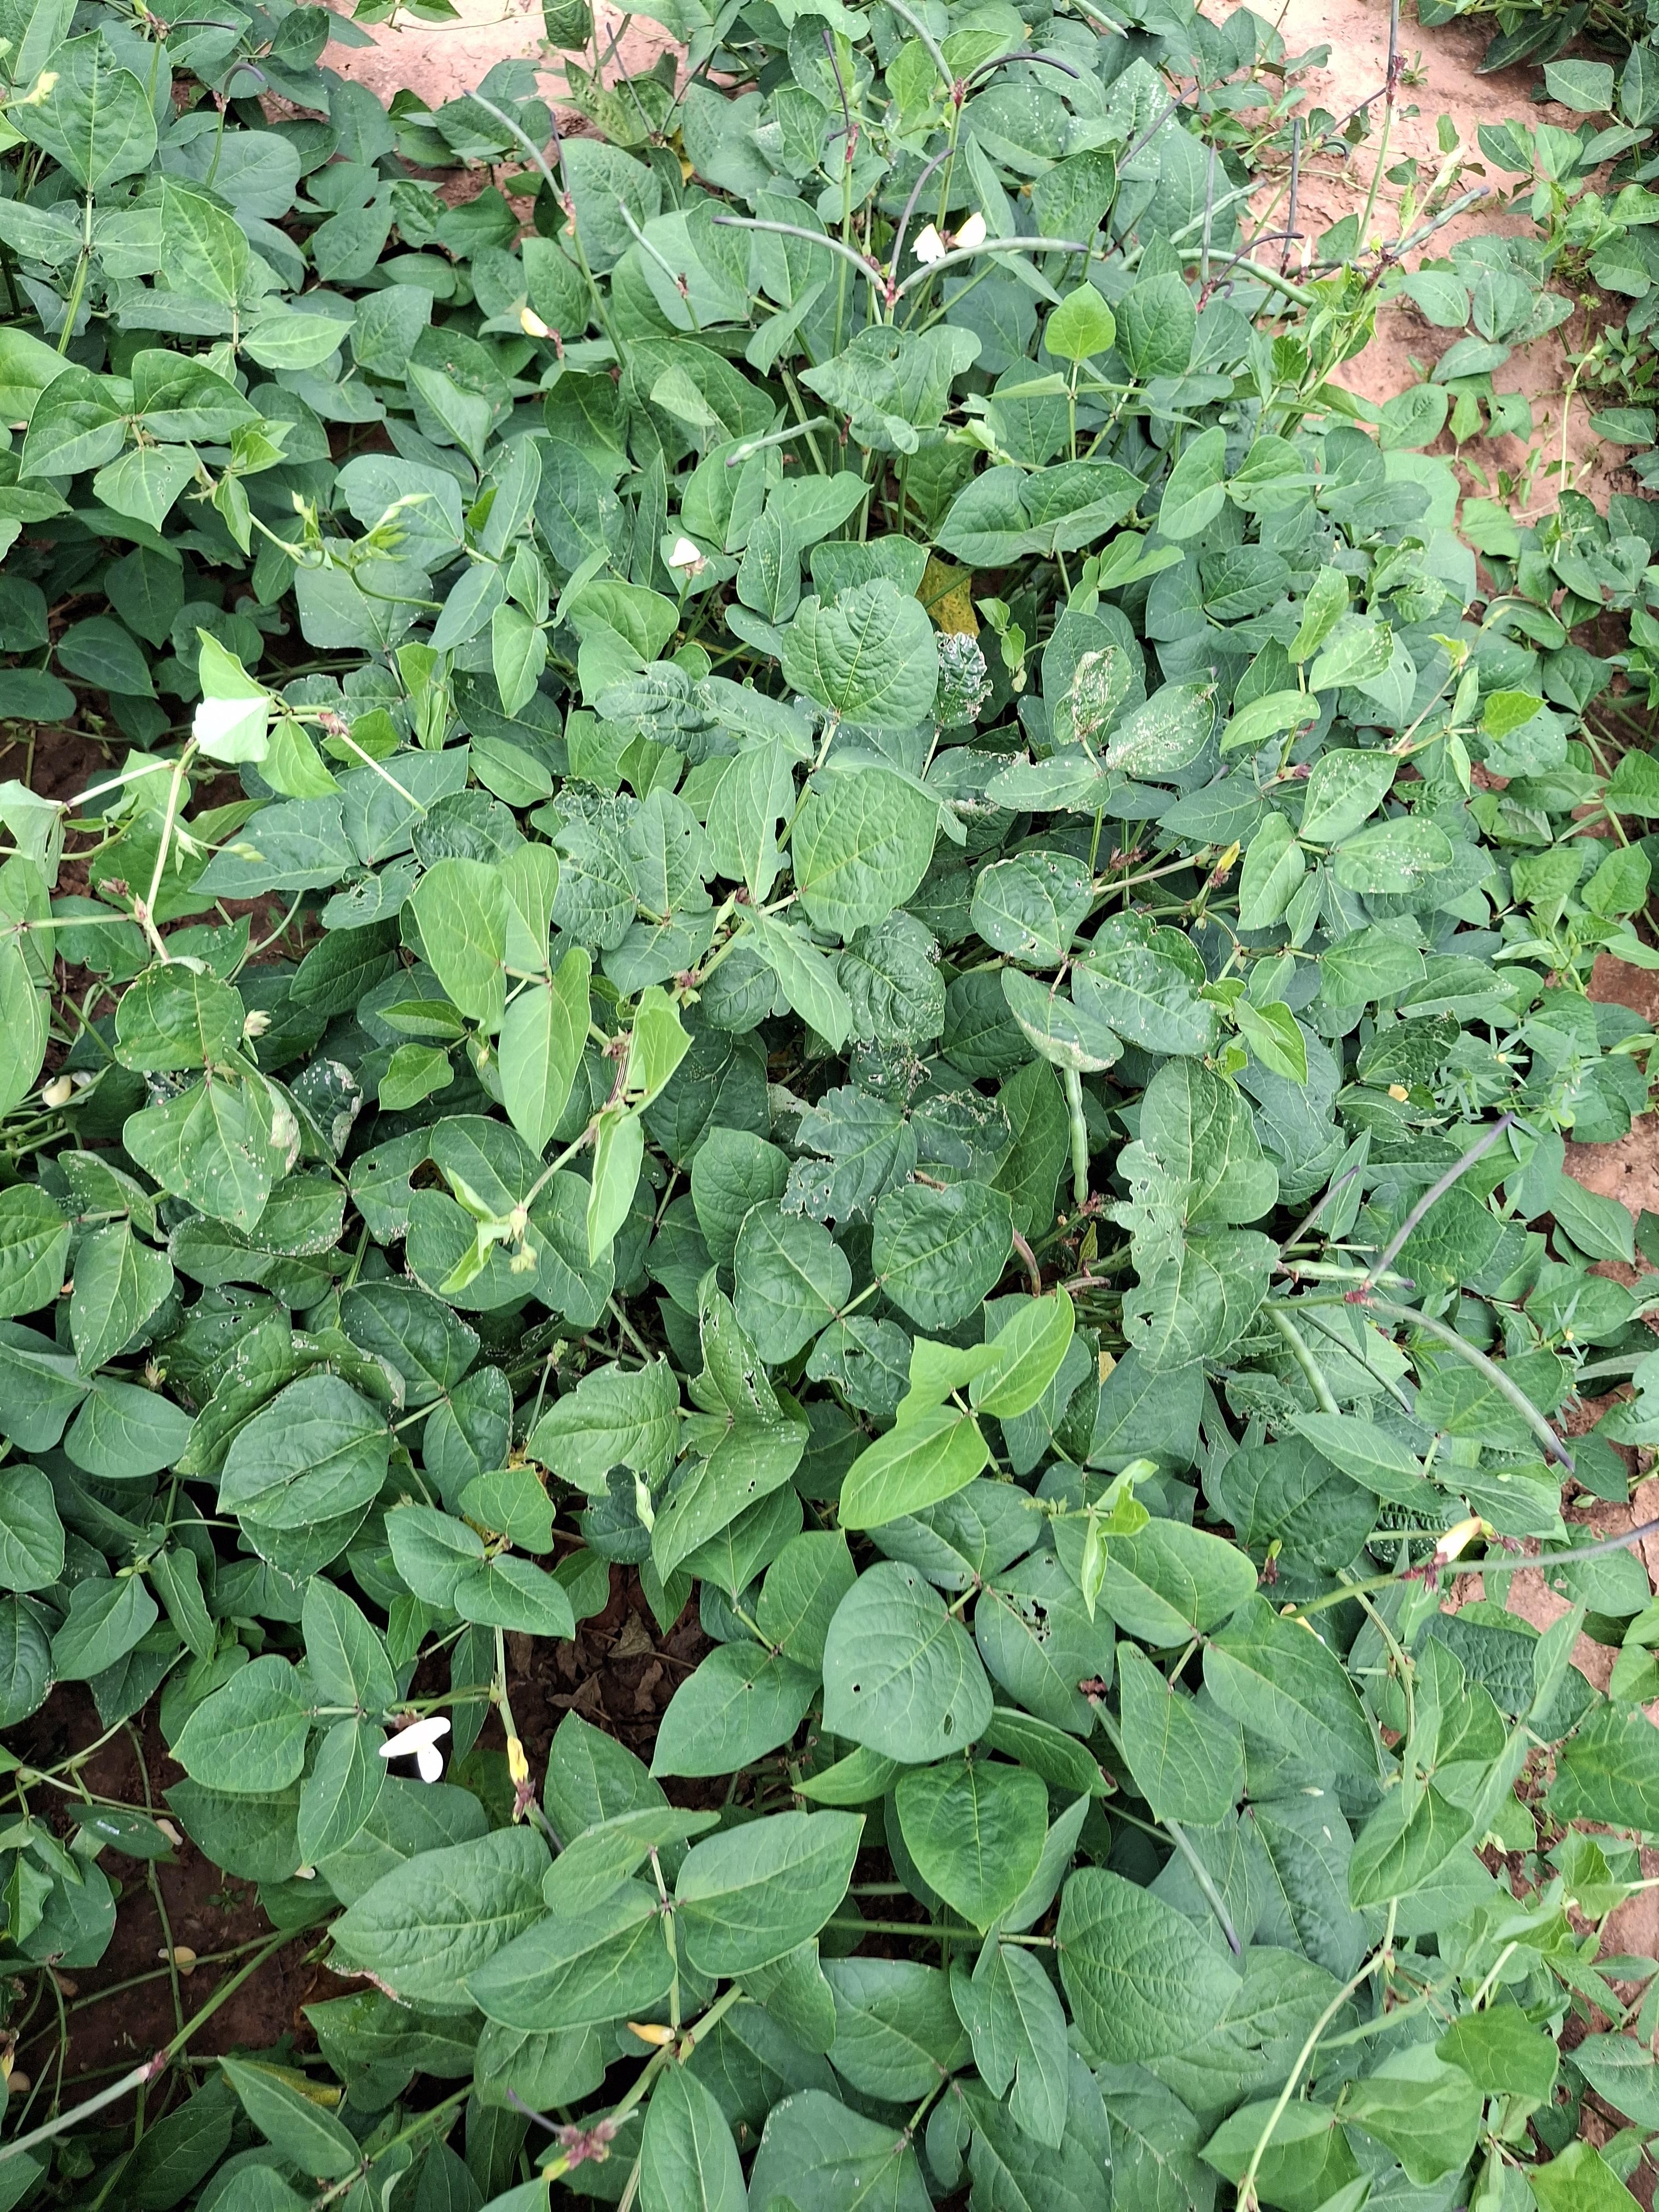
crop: cowpea
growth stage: development pod
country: Nigeria
